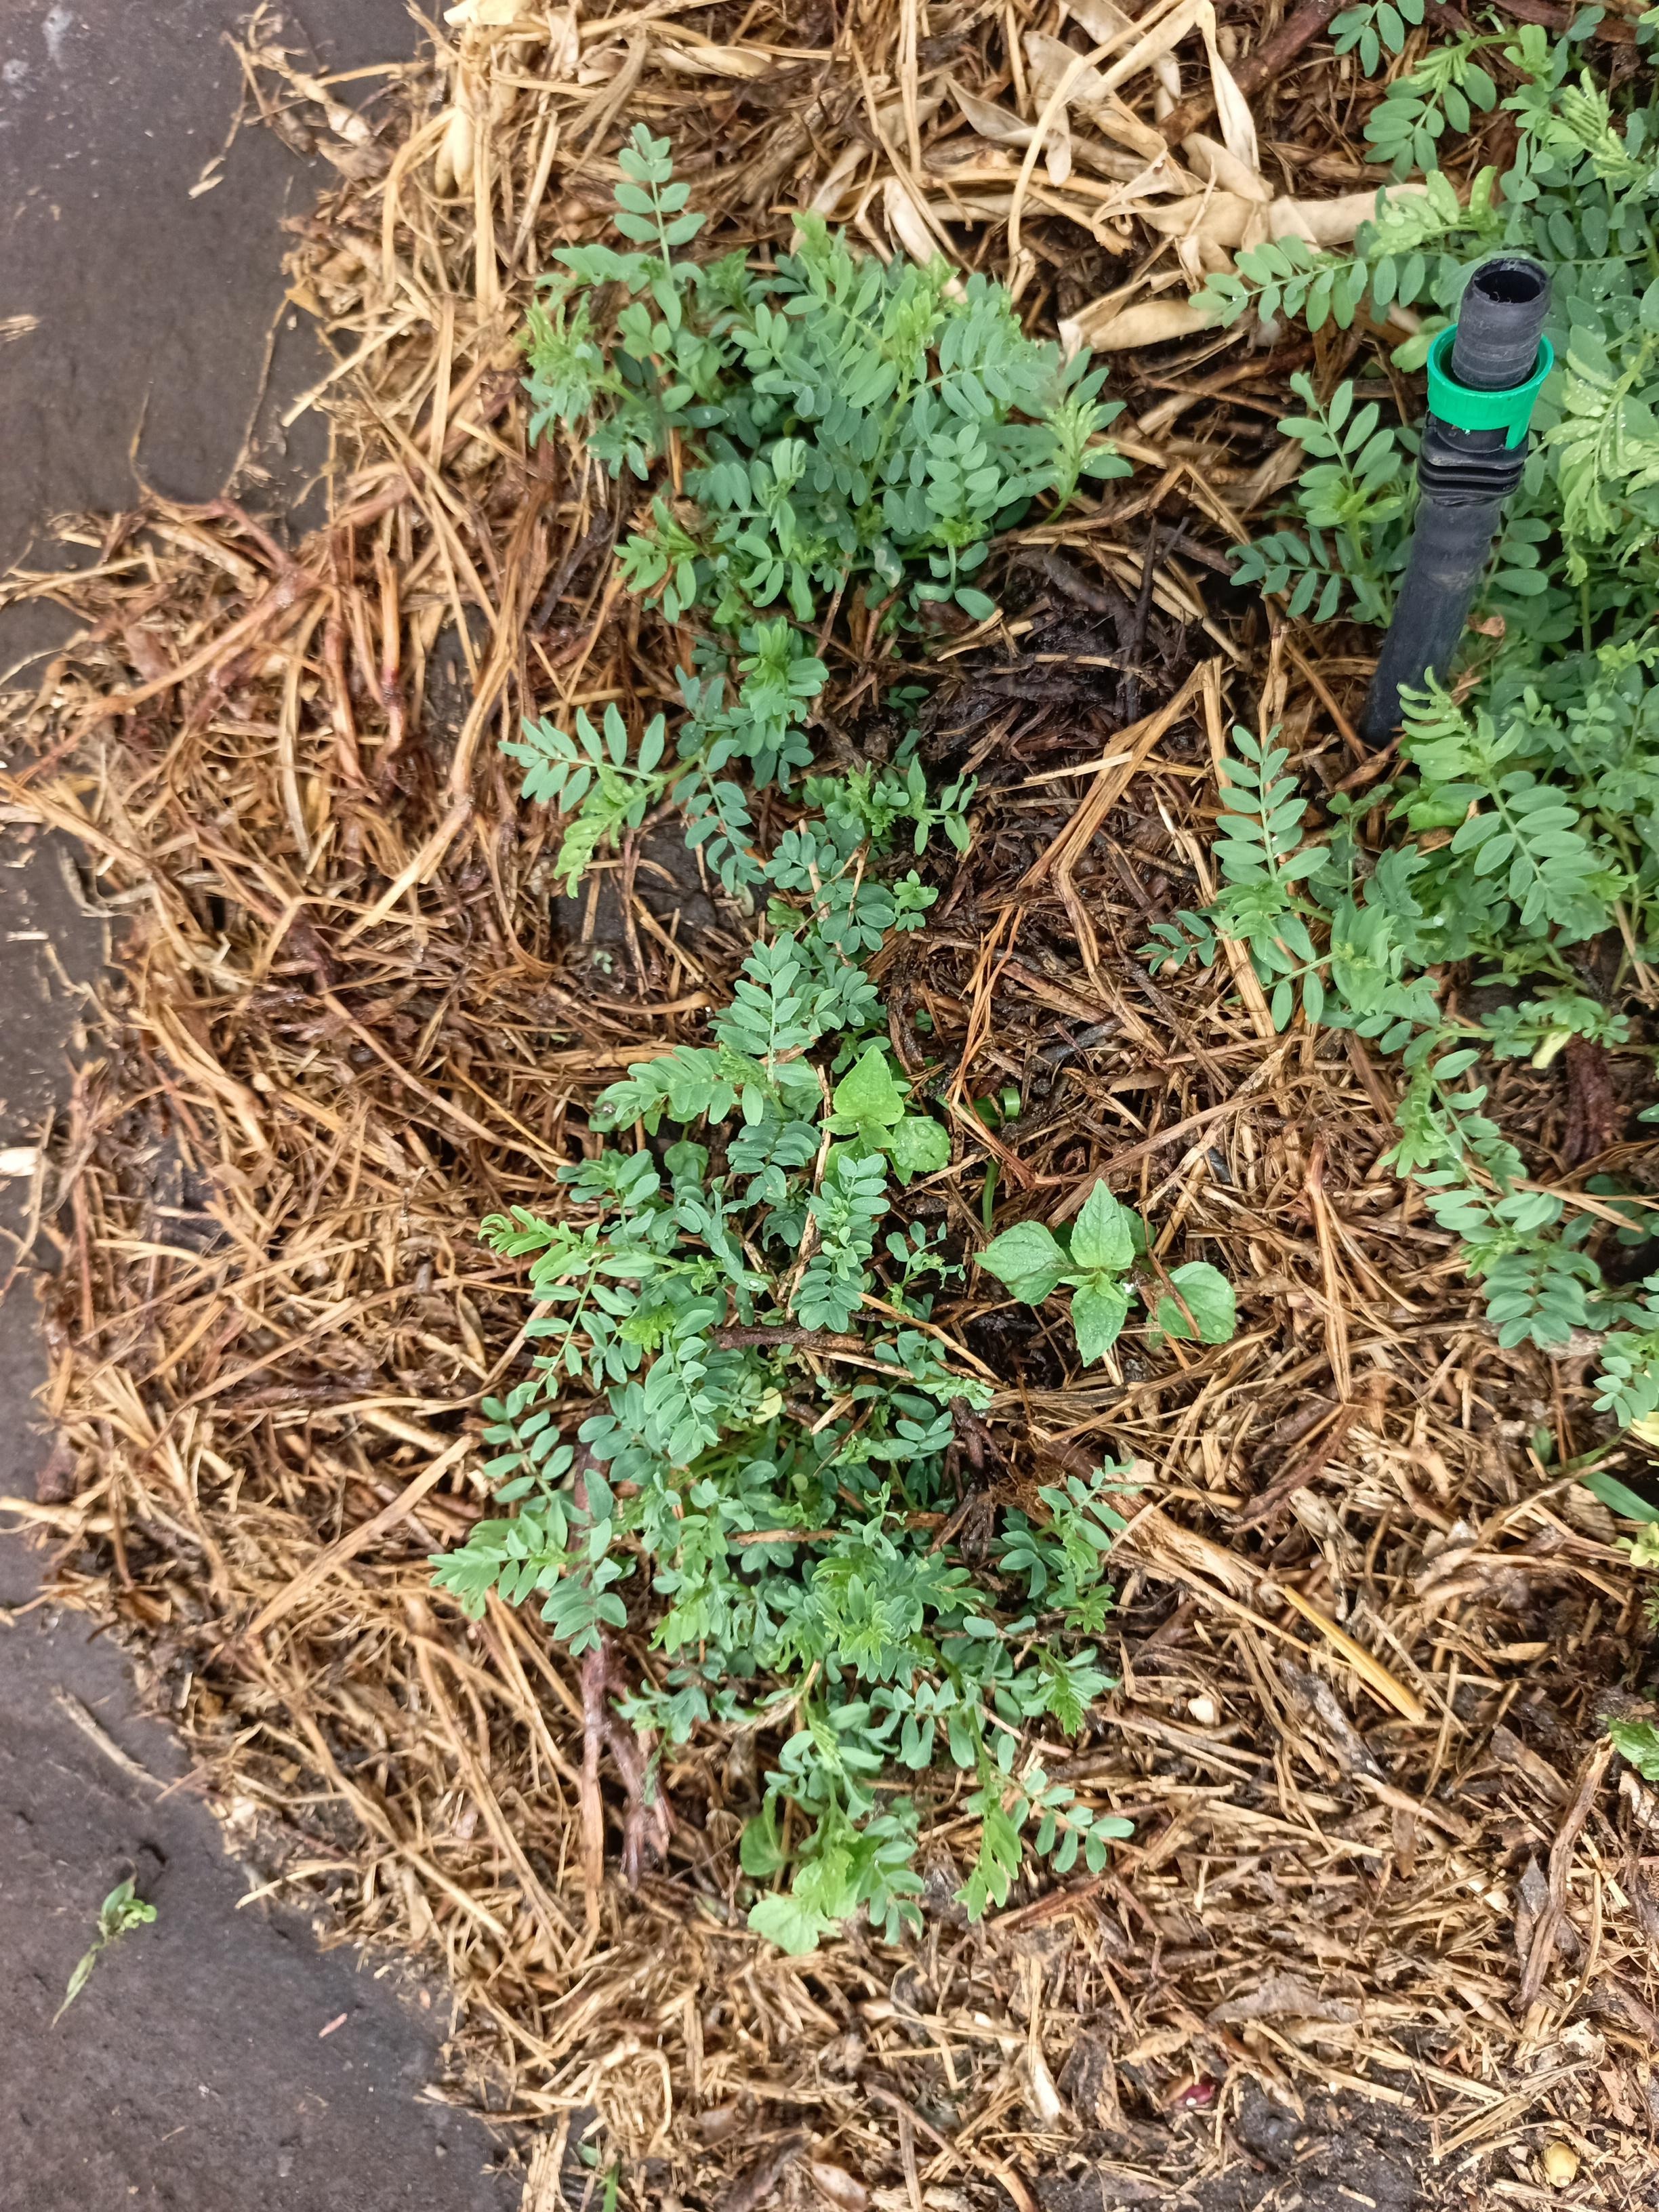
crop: lentil
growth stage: vegetative
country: Tanzania
